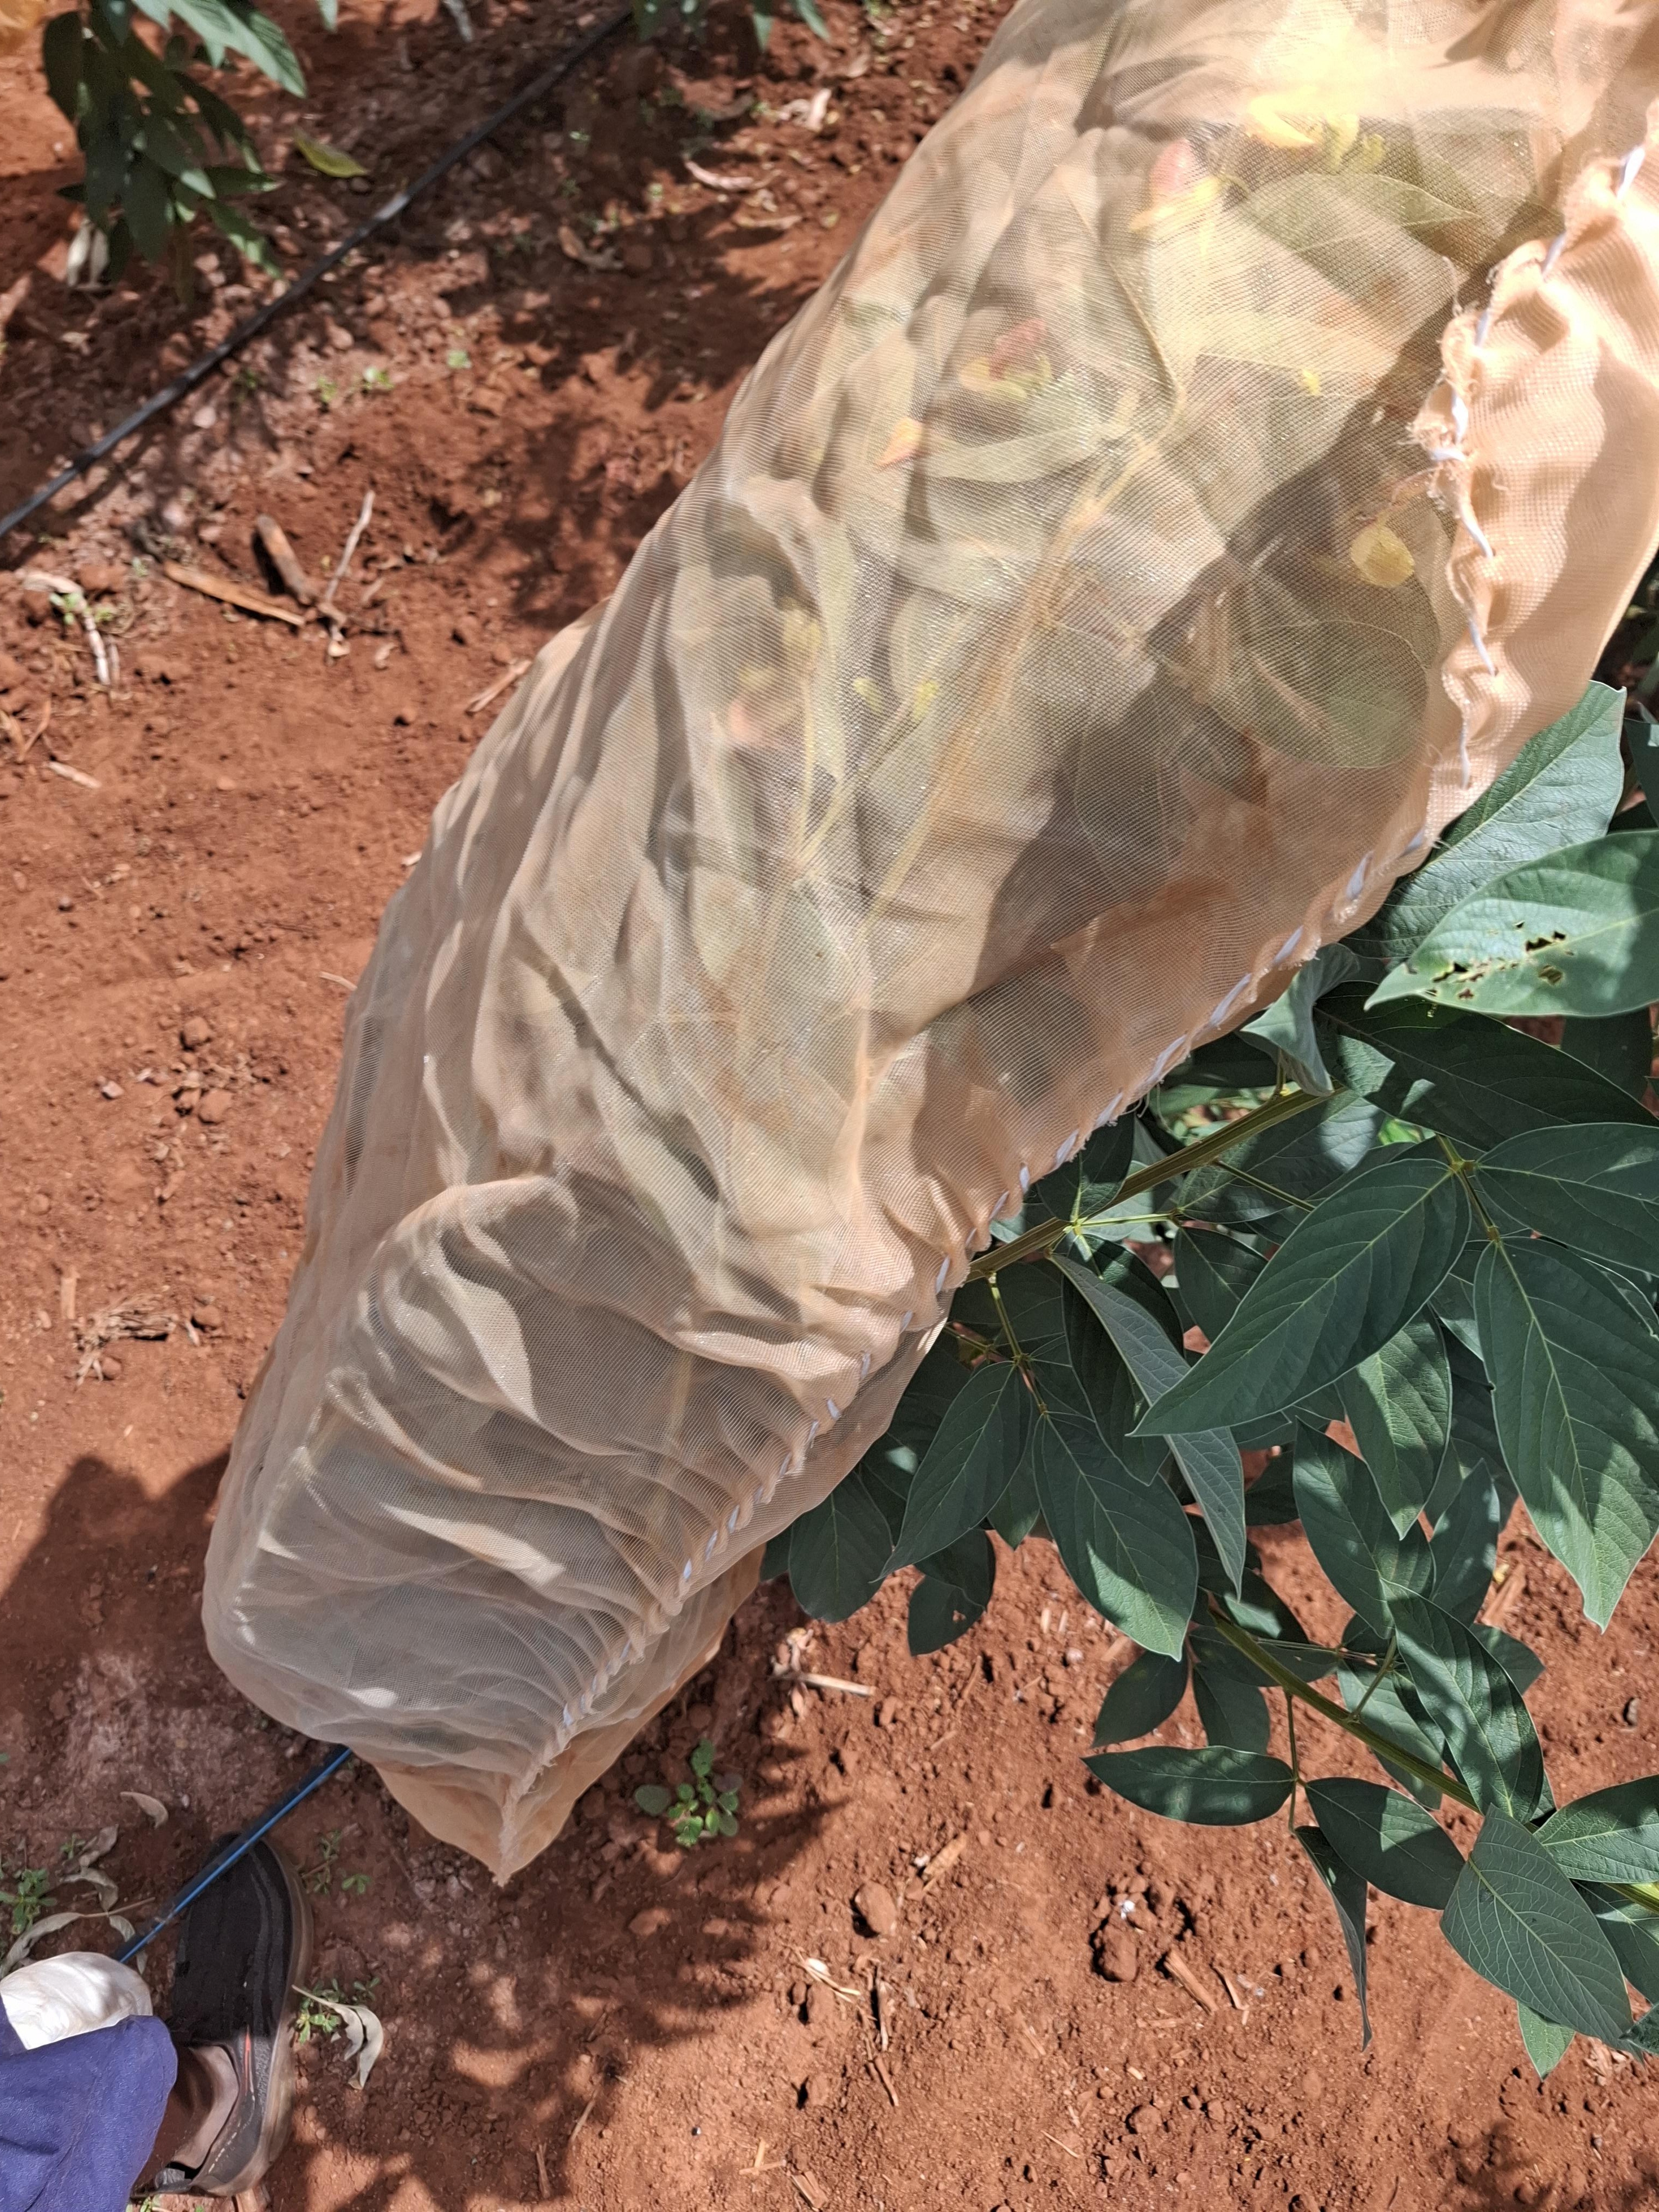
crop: pigeonpea
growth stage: development pod
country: Kenya
